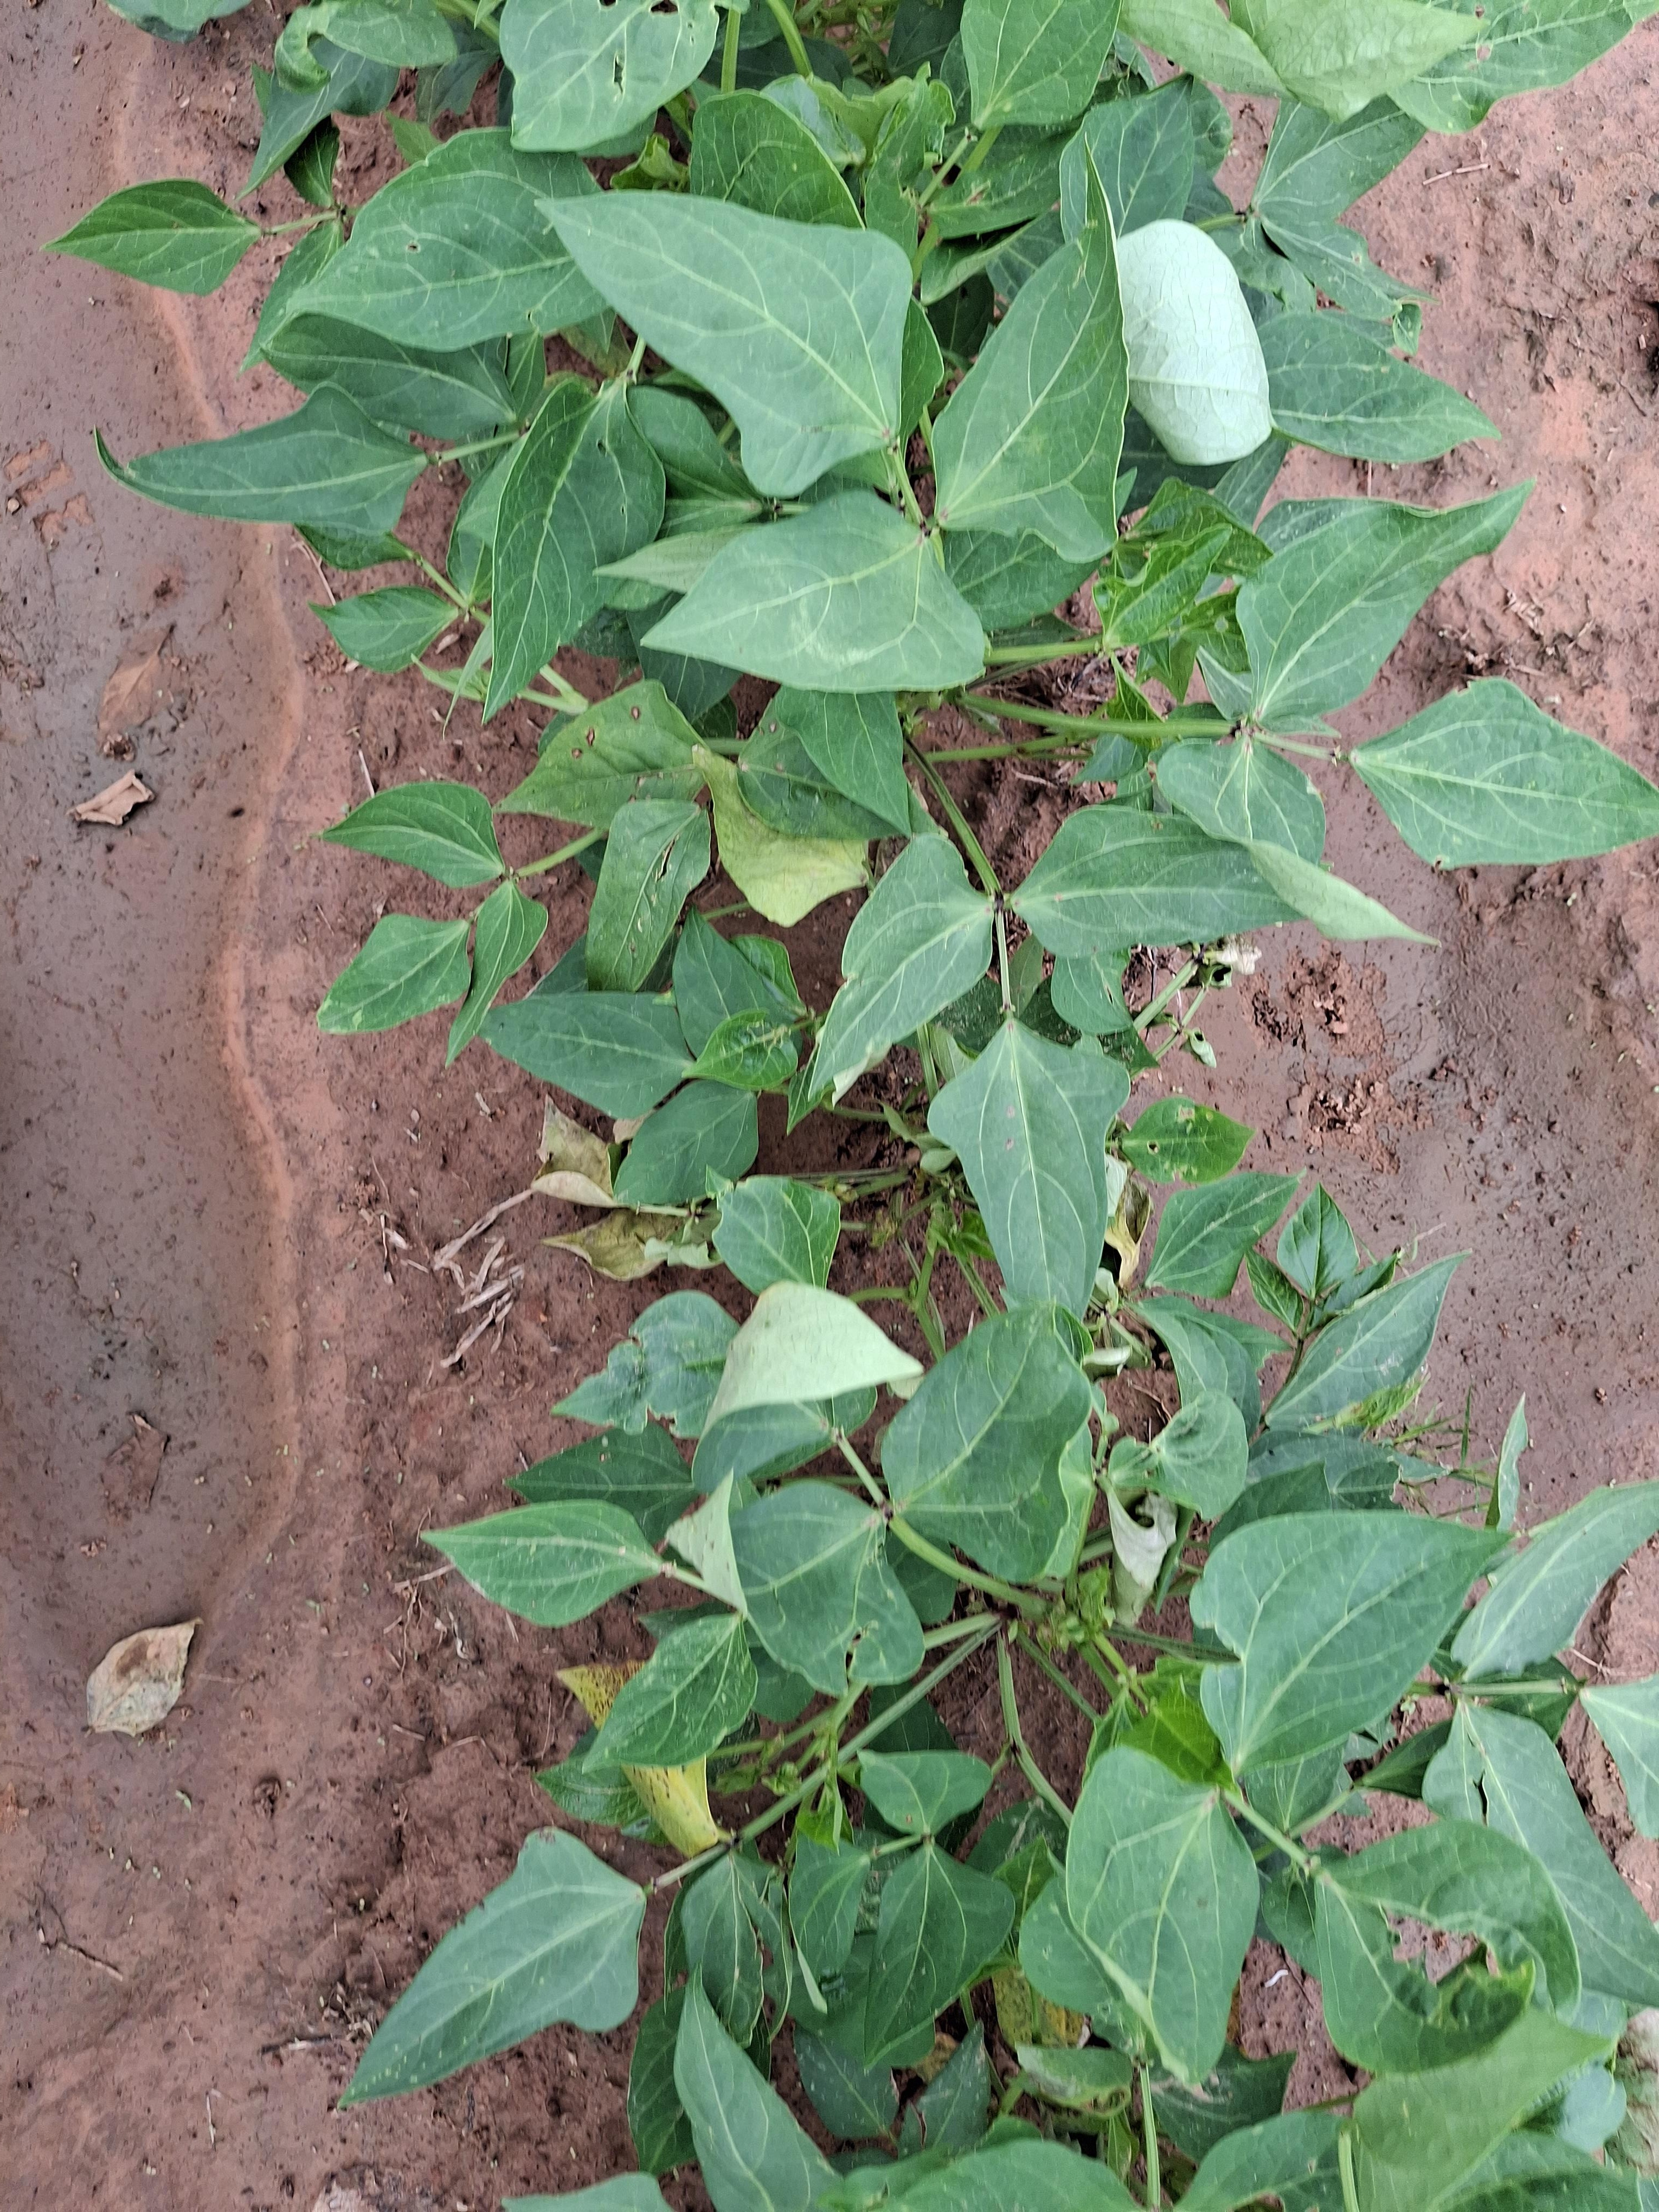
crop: cowpea
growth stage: vegetative
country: Nigeria
